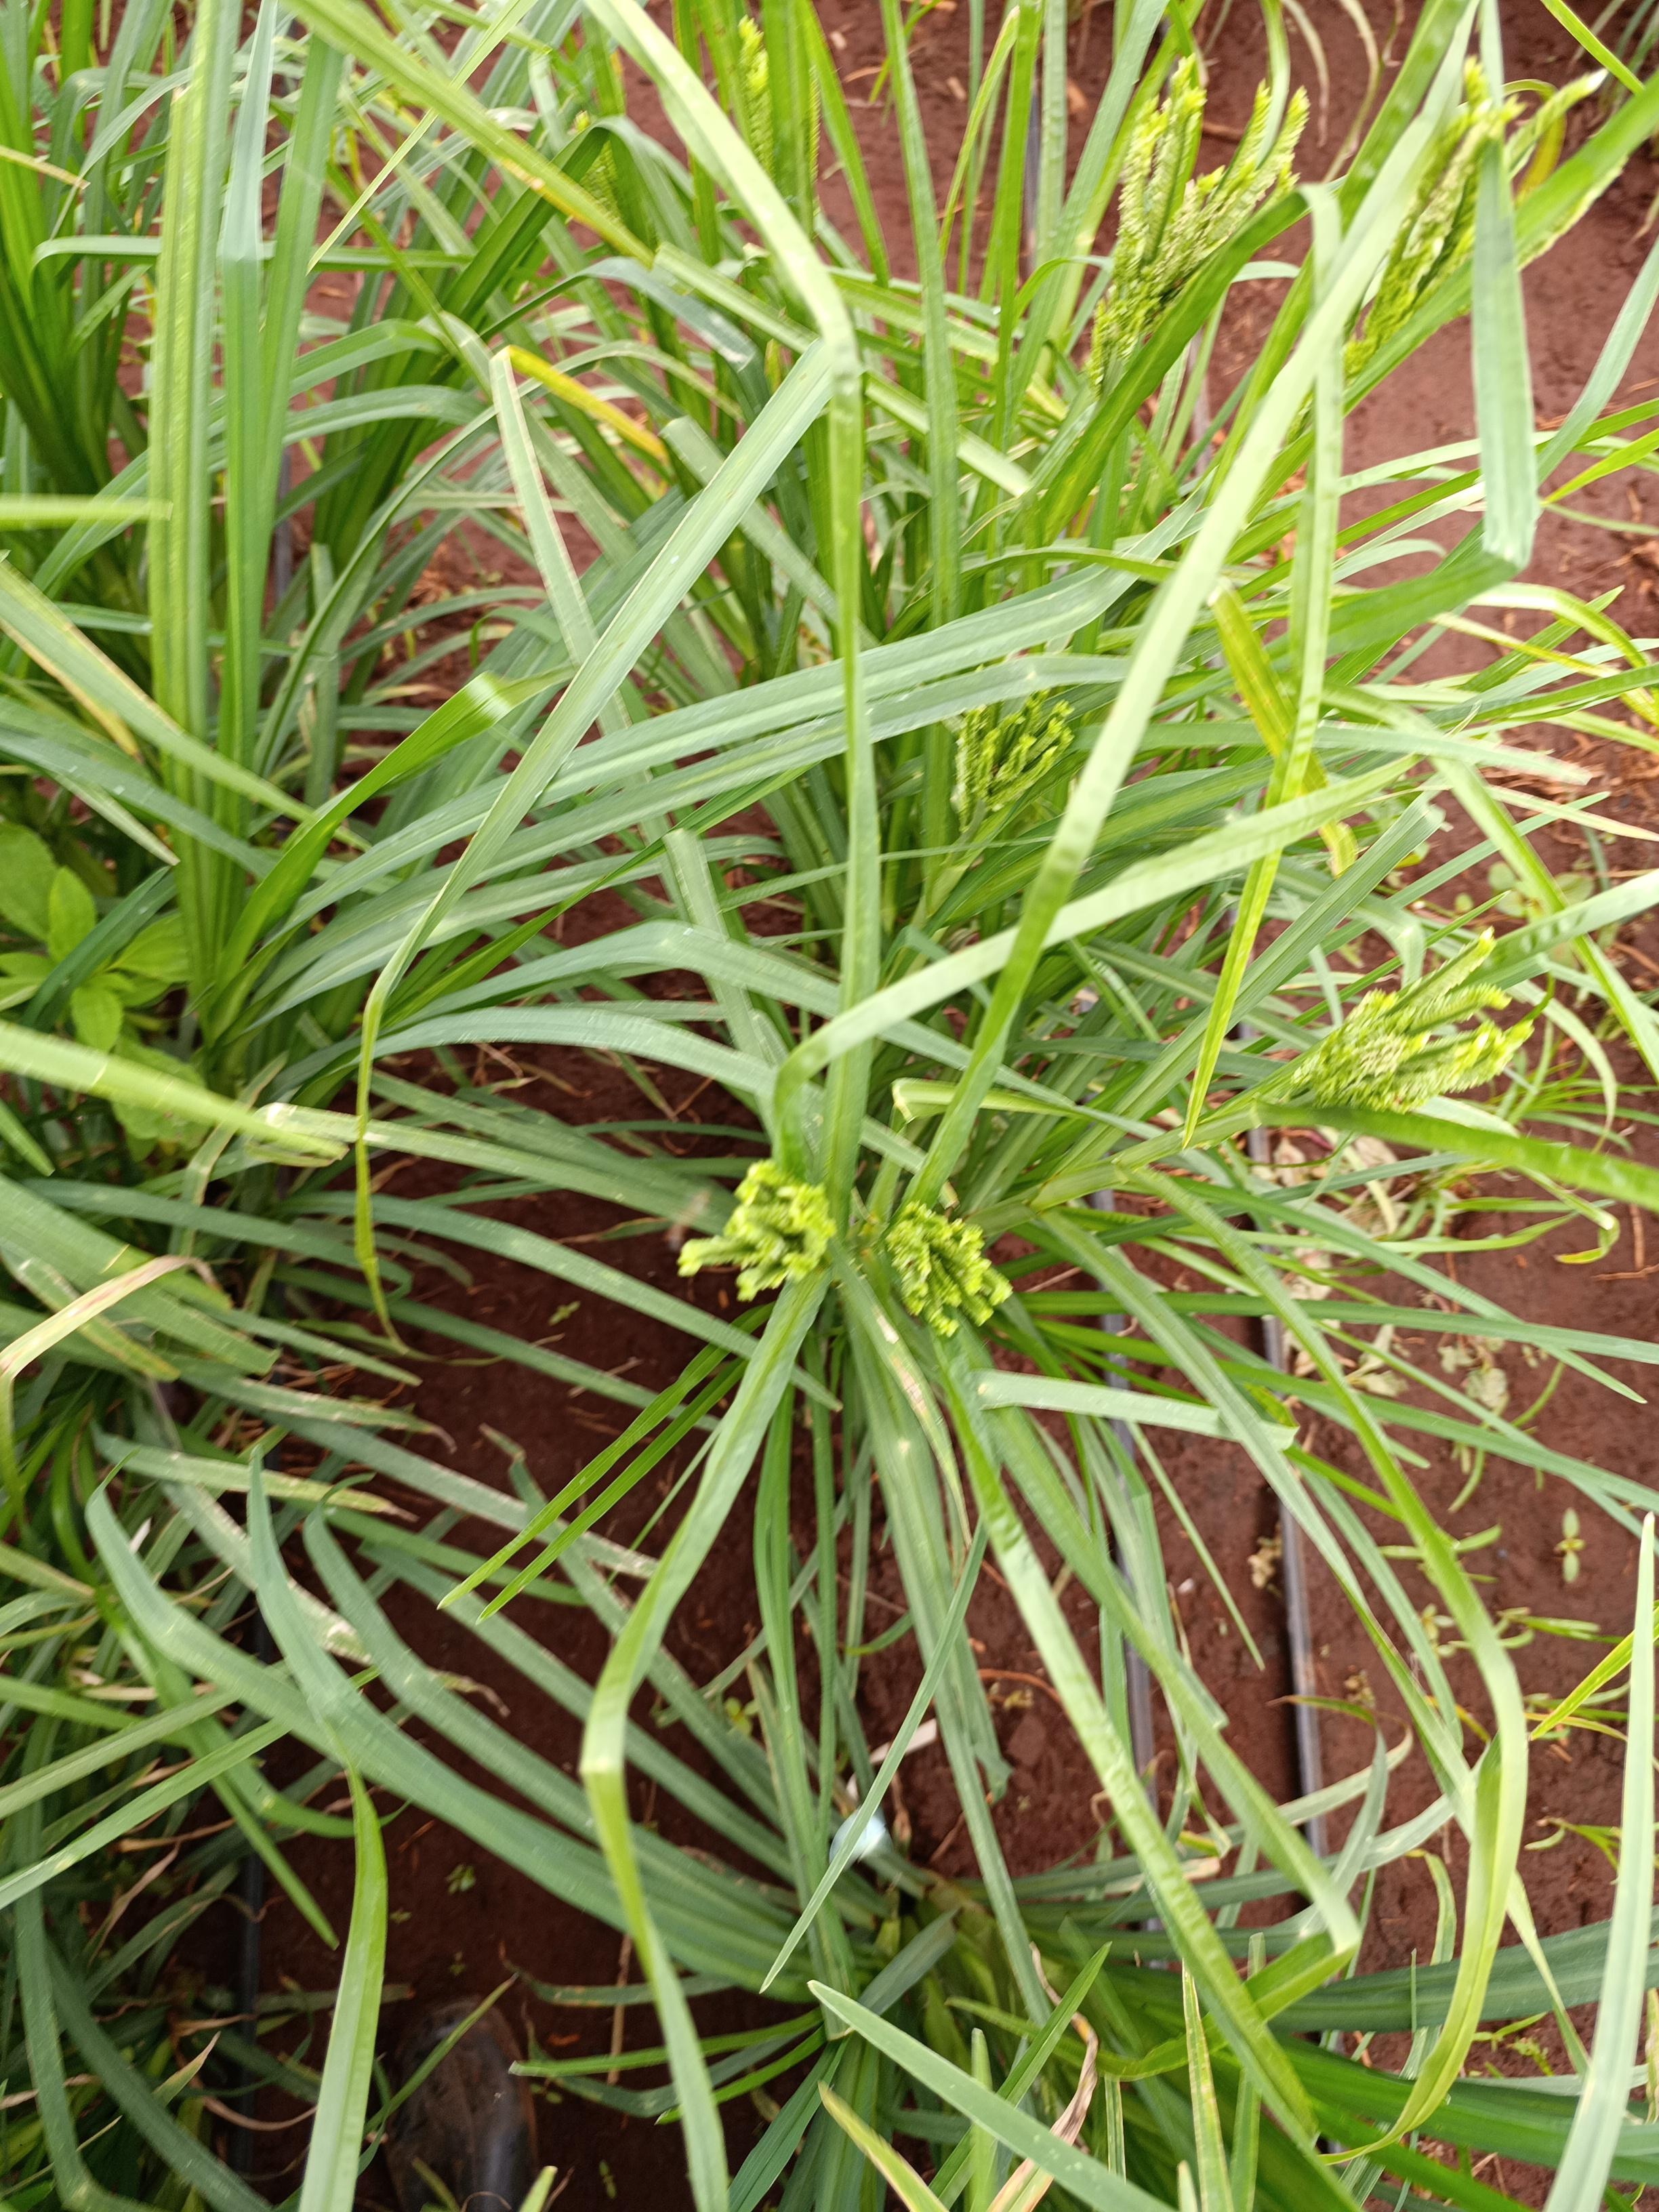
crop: finger millet
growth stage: heading tuber
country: Kenya
